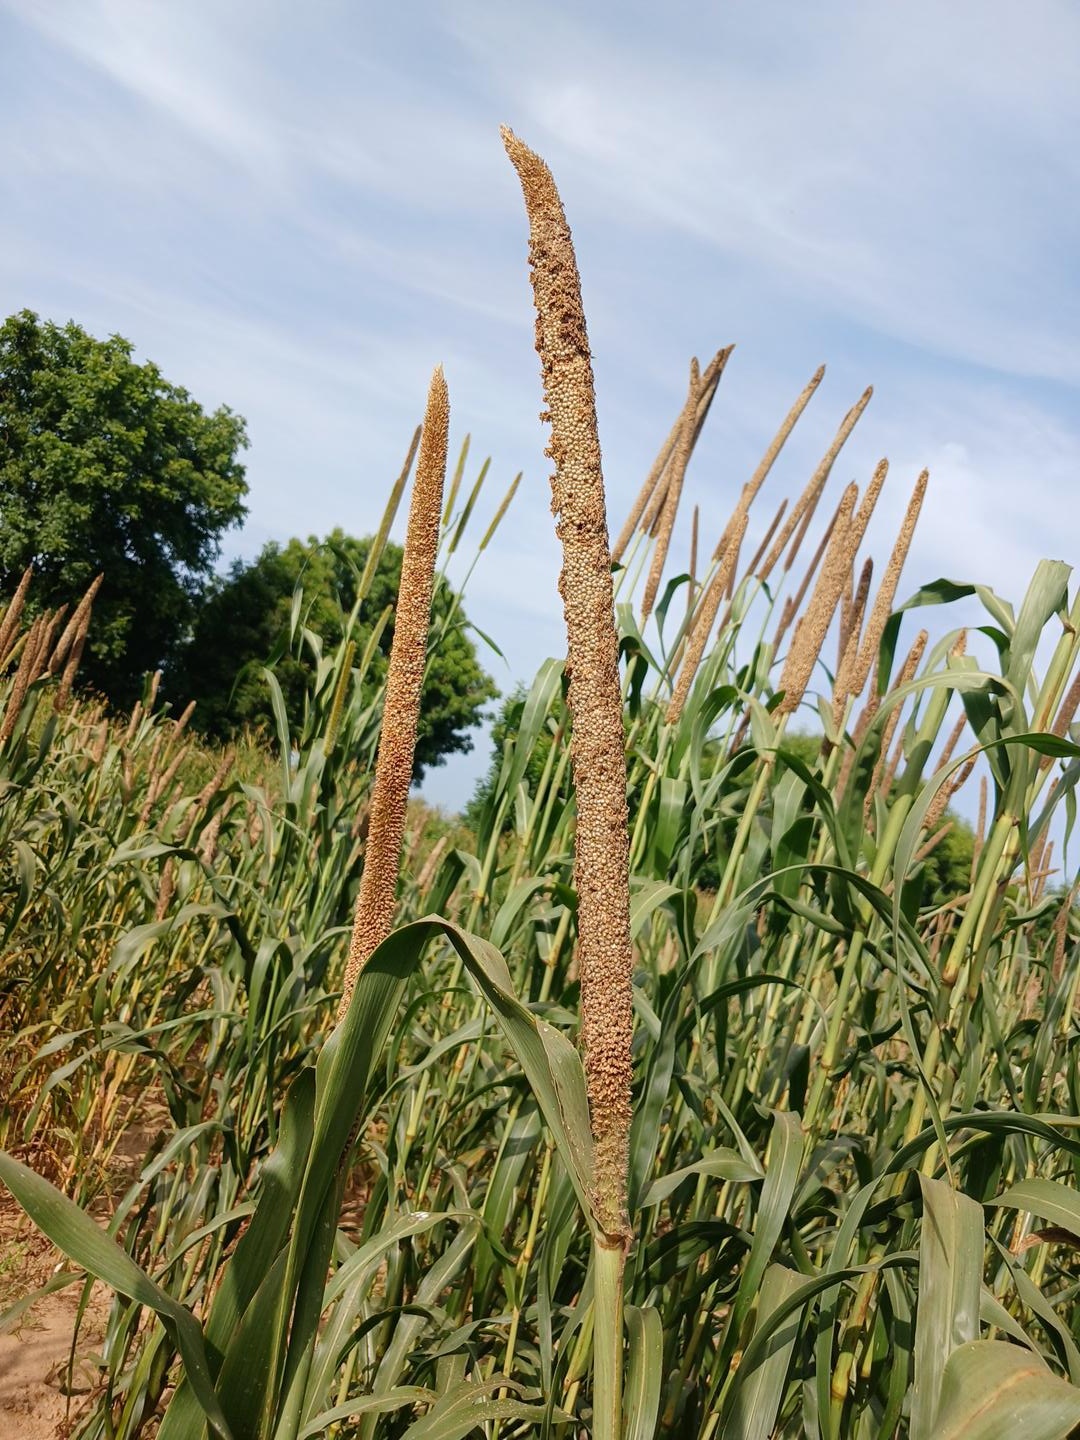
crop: pearl millet
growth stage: maturity
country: Senegal
